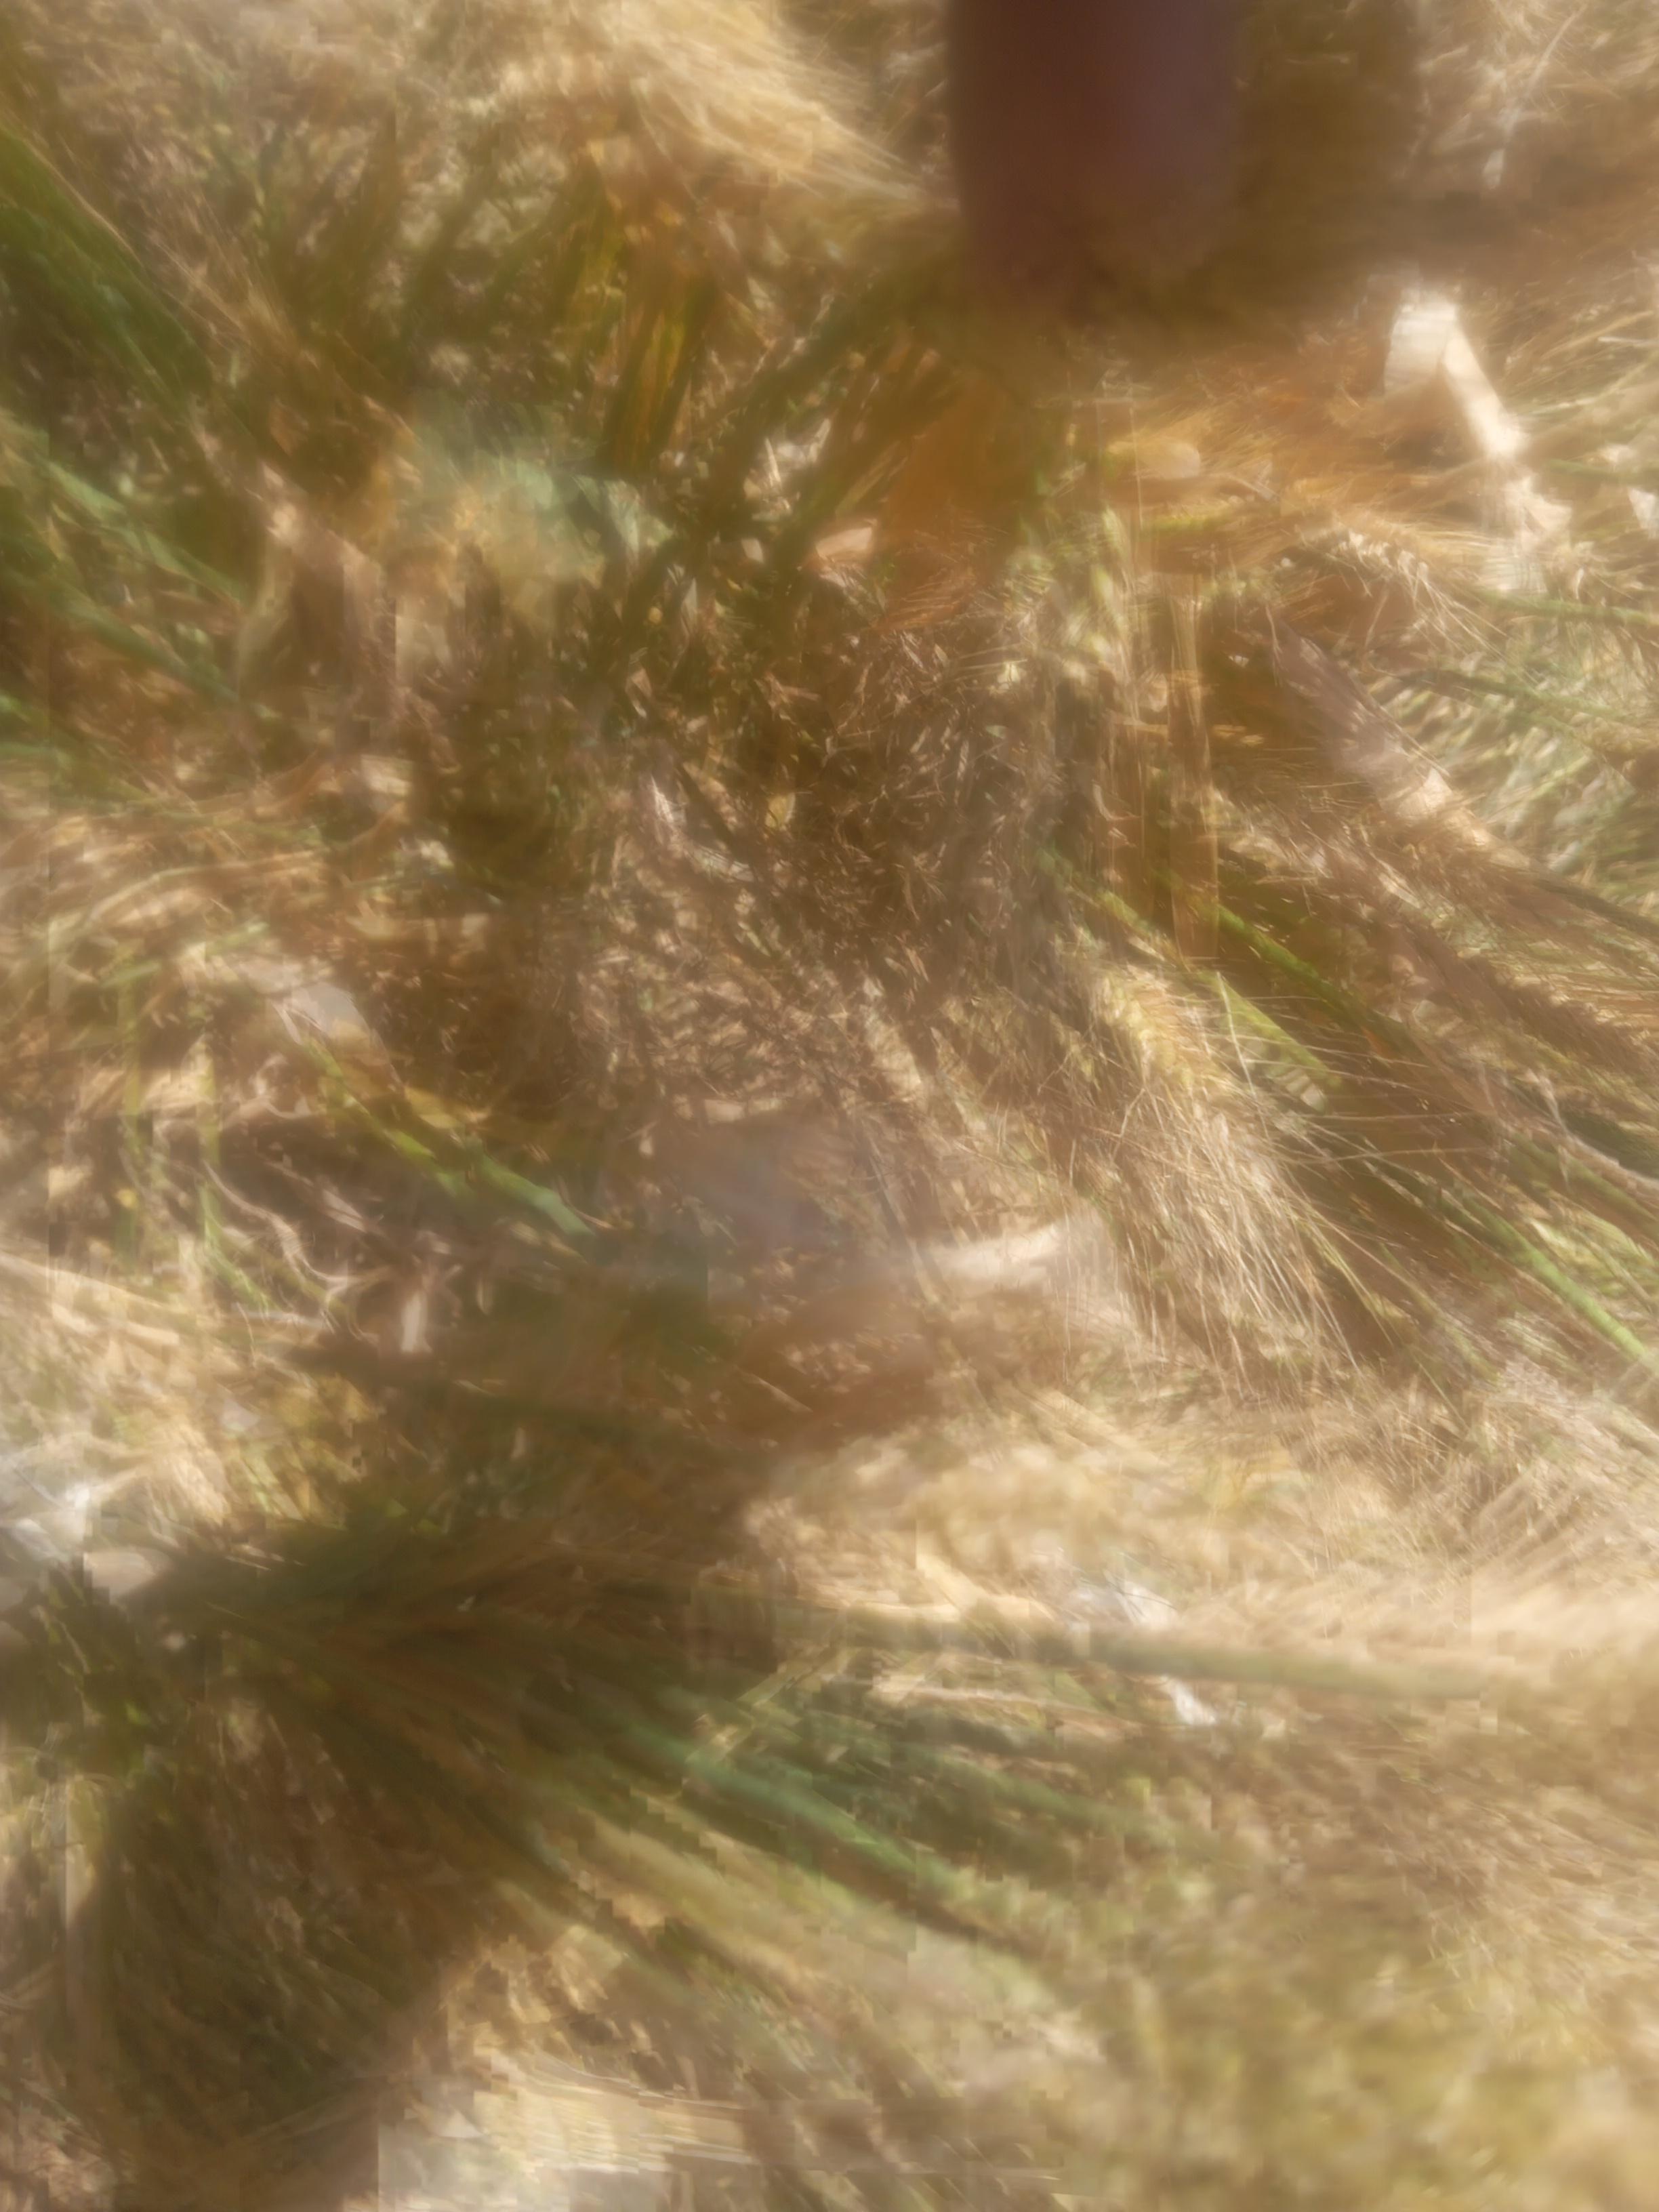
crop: wheat
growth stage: maturity
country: Kenya
